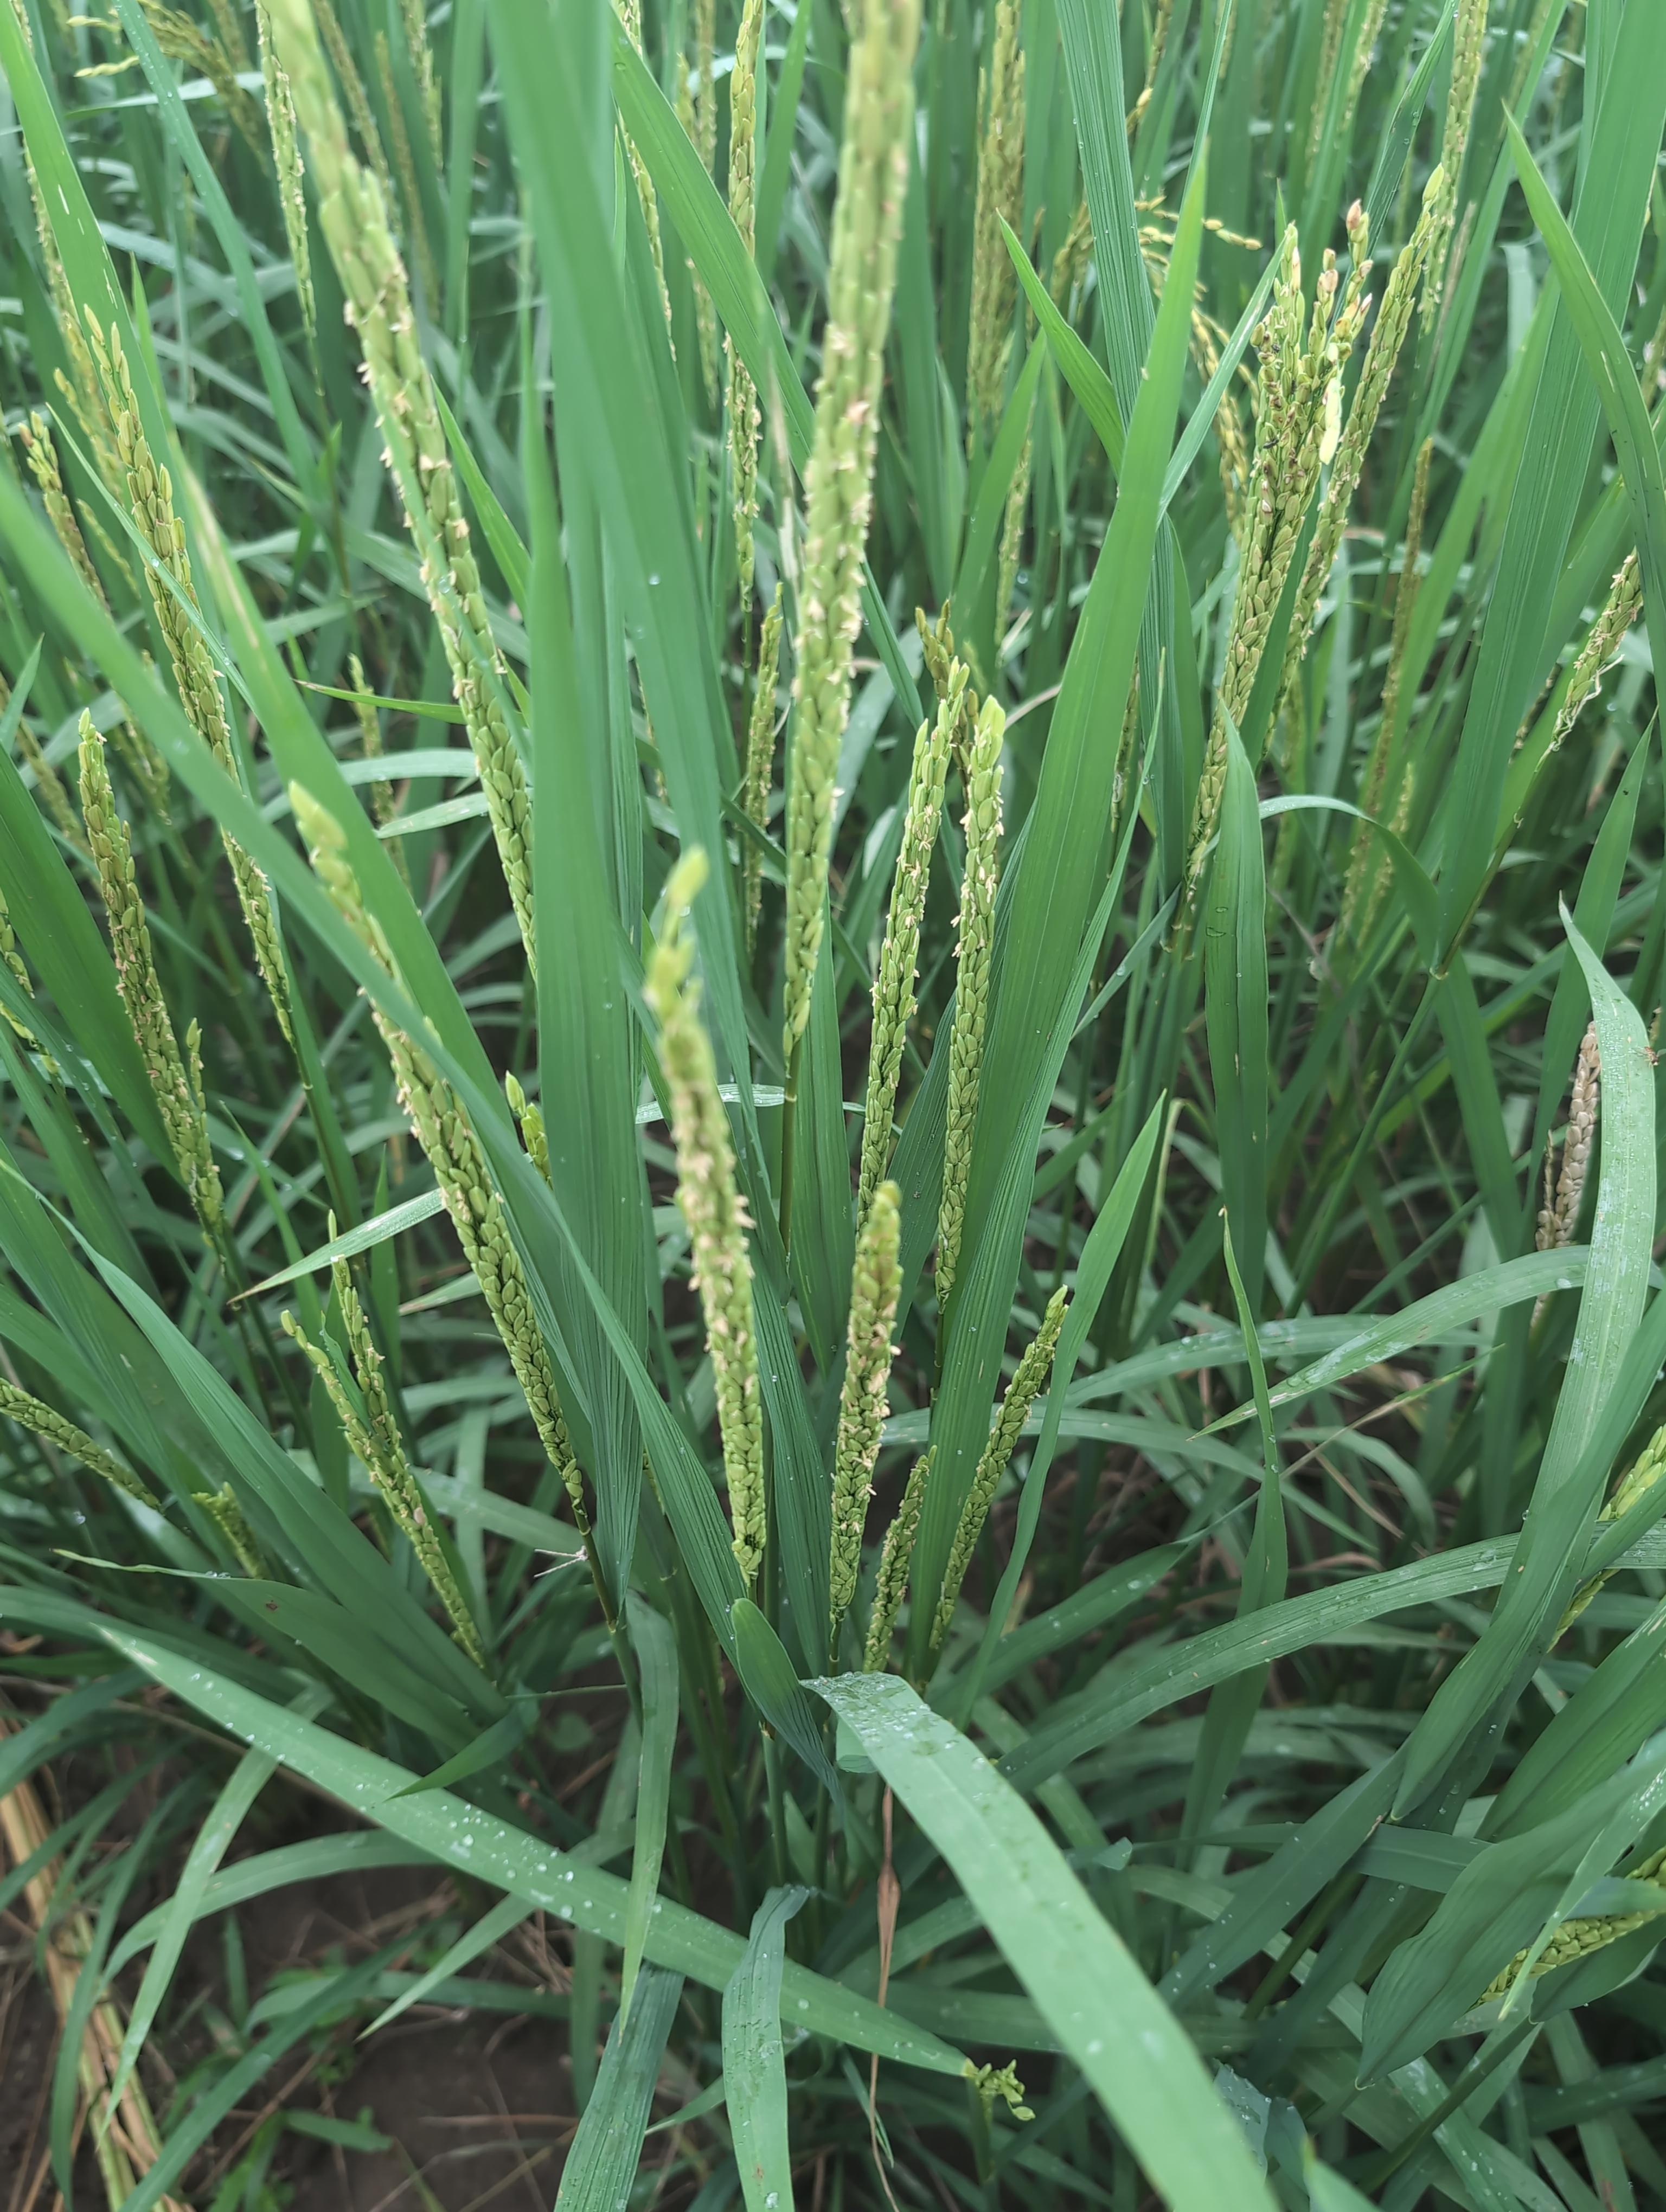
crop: rice
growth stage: stage milk
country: Côte d'Ivoire
